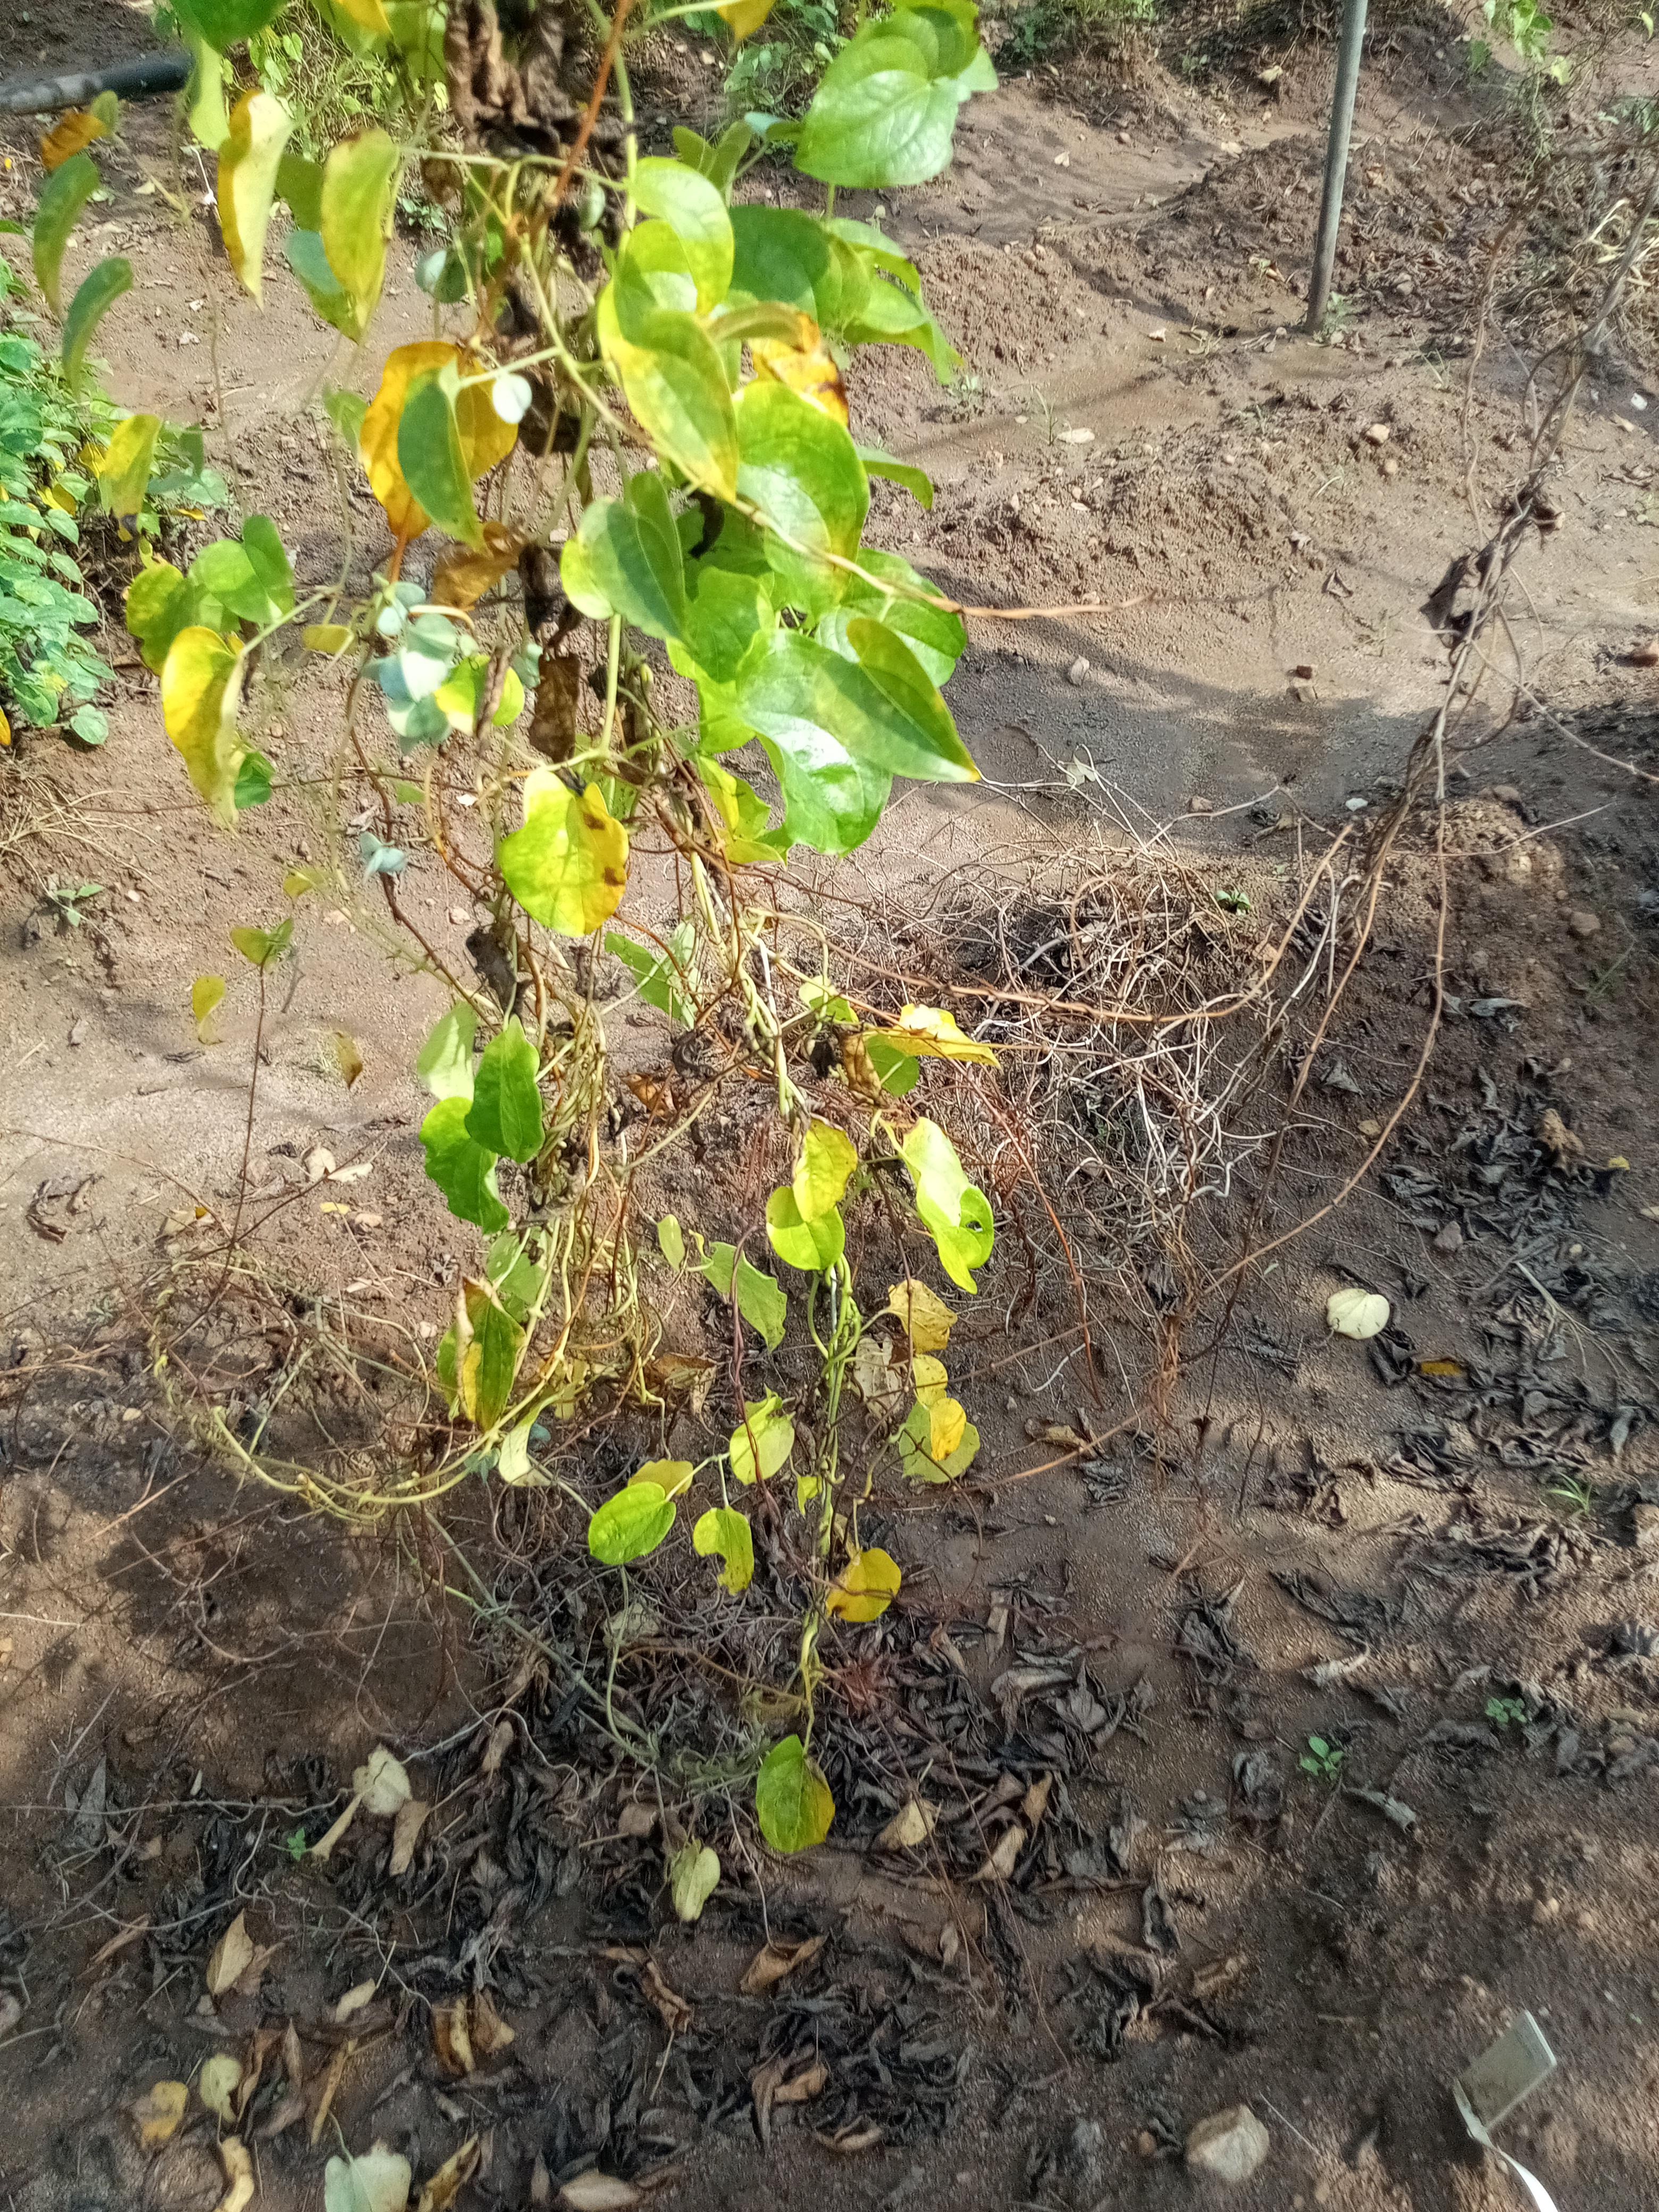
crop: yam
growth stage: maturity
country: Nigeria
